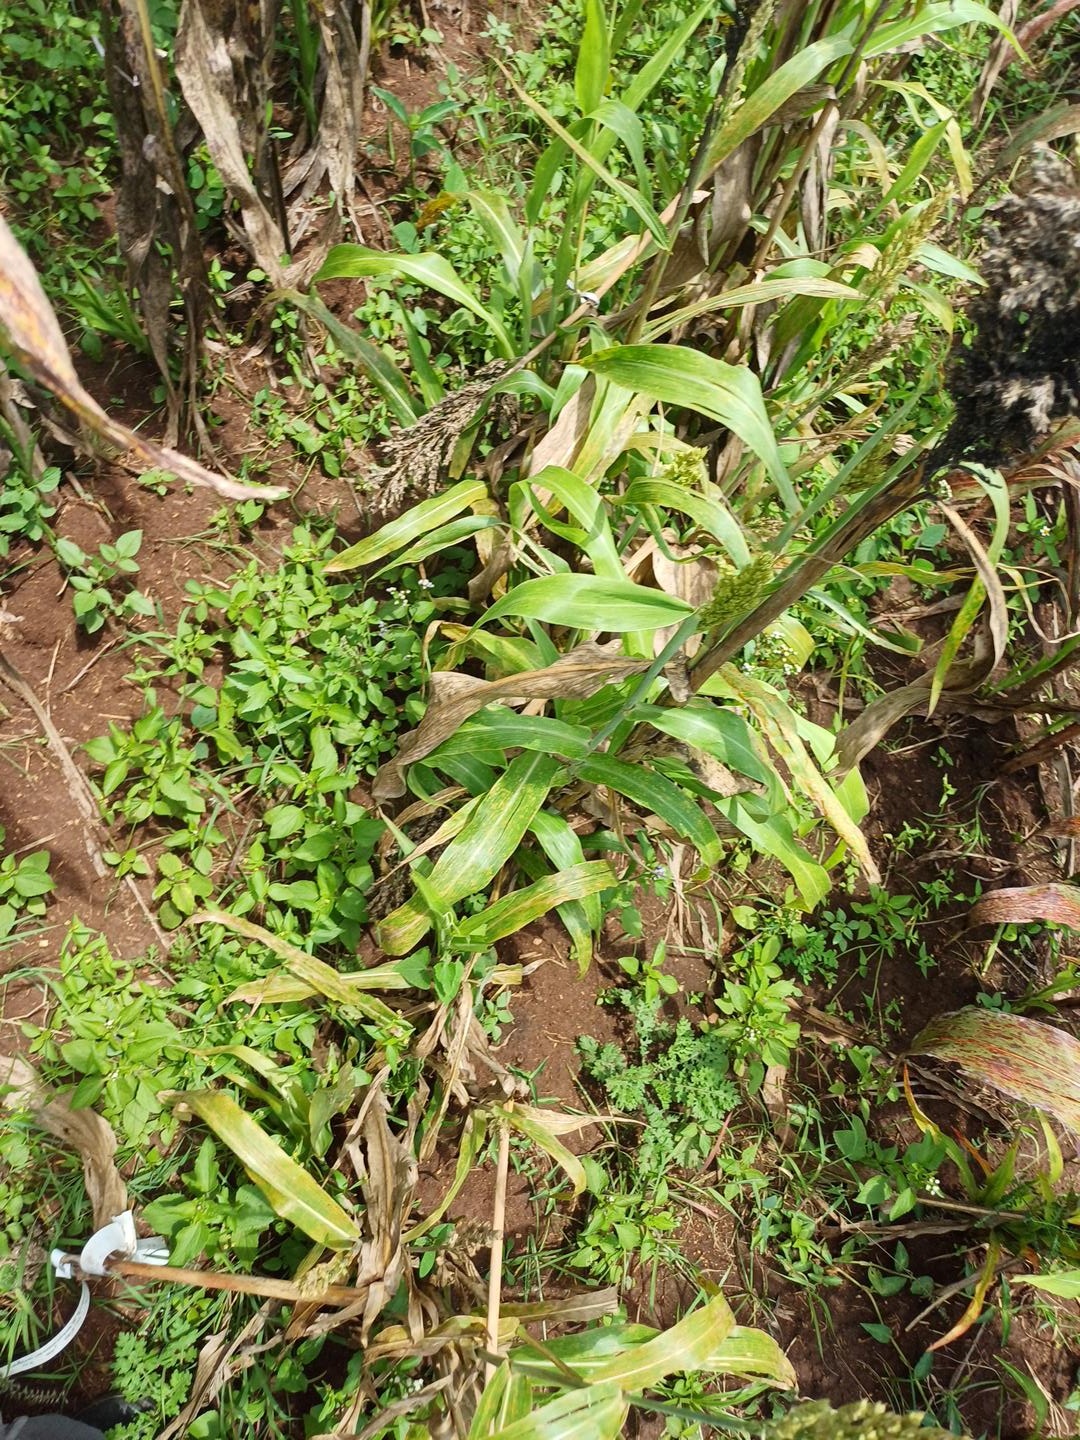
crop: sorghum
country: Kenya
